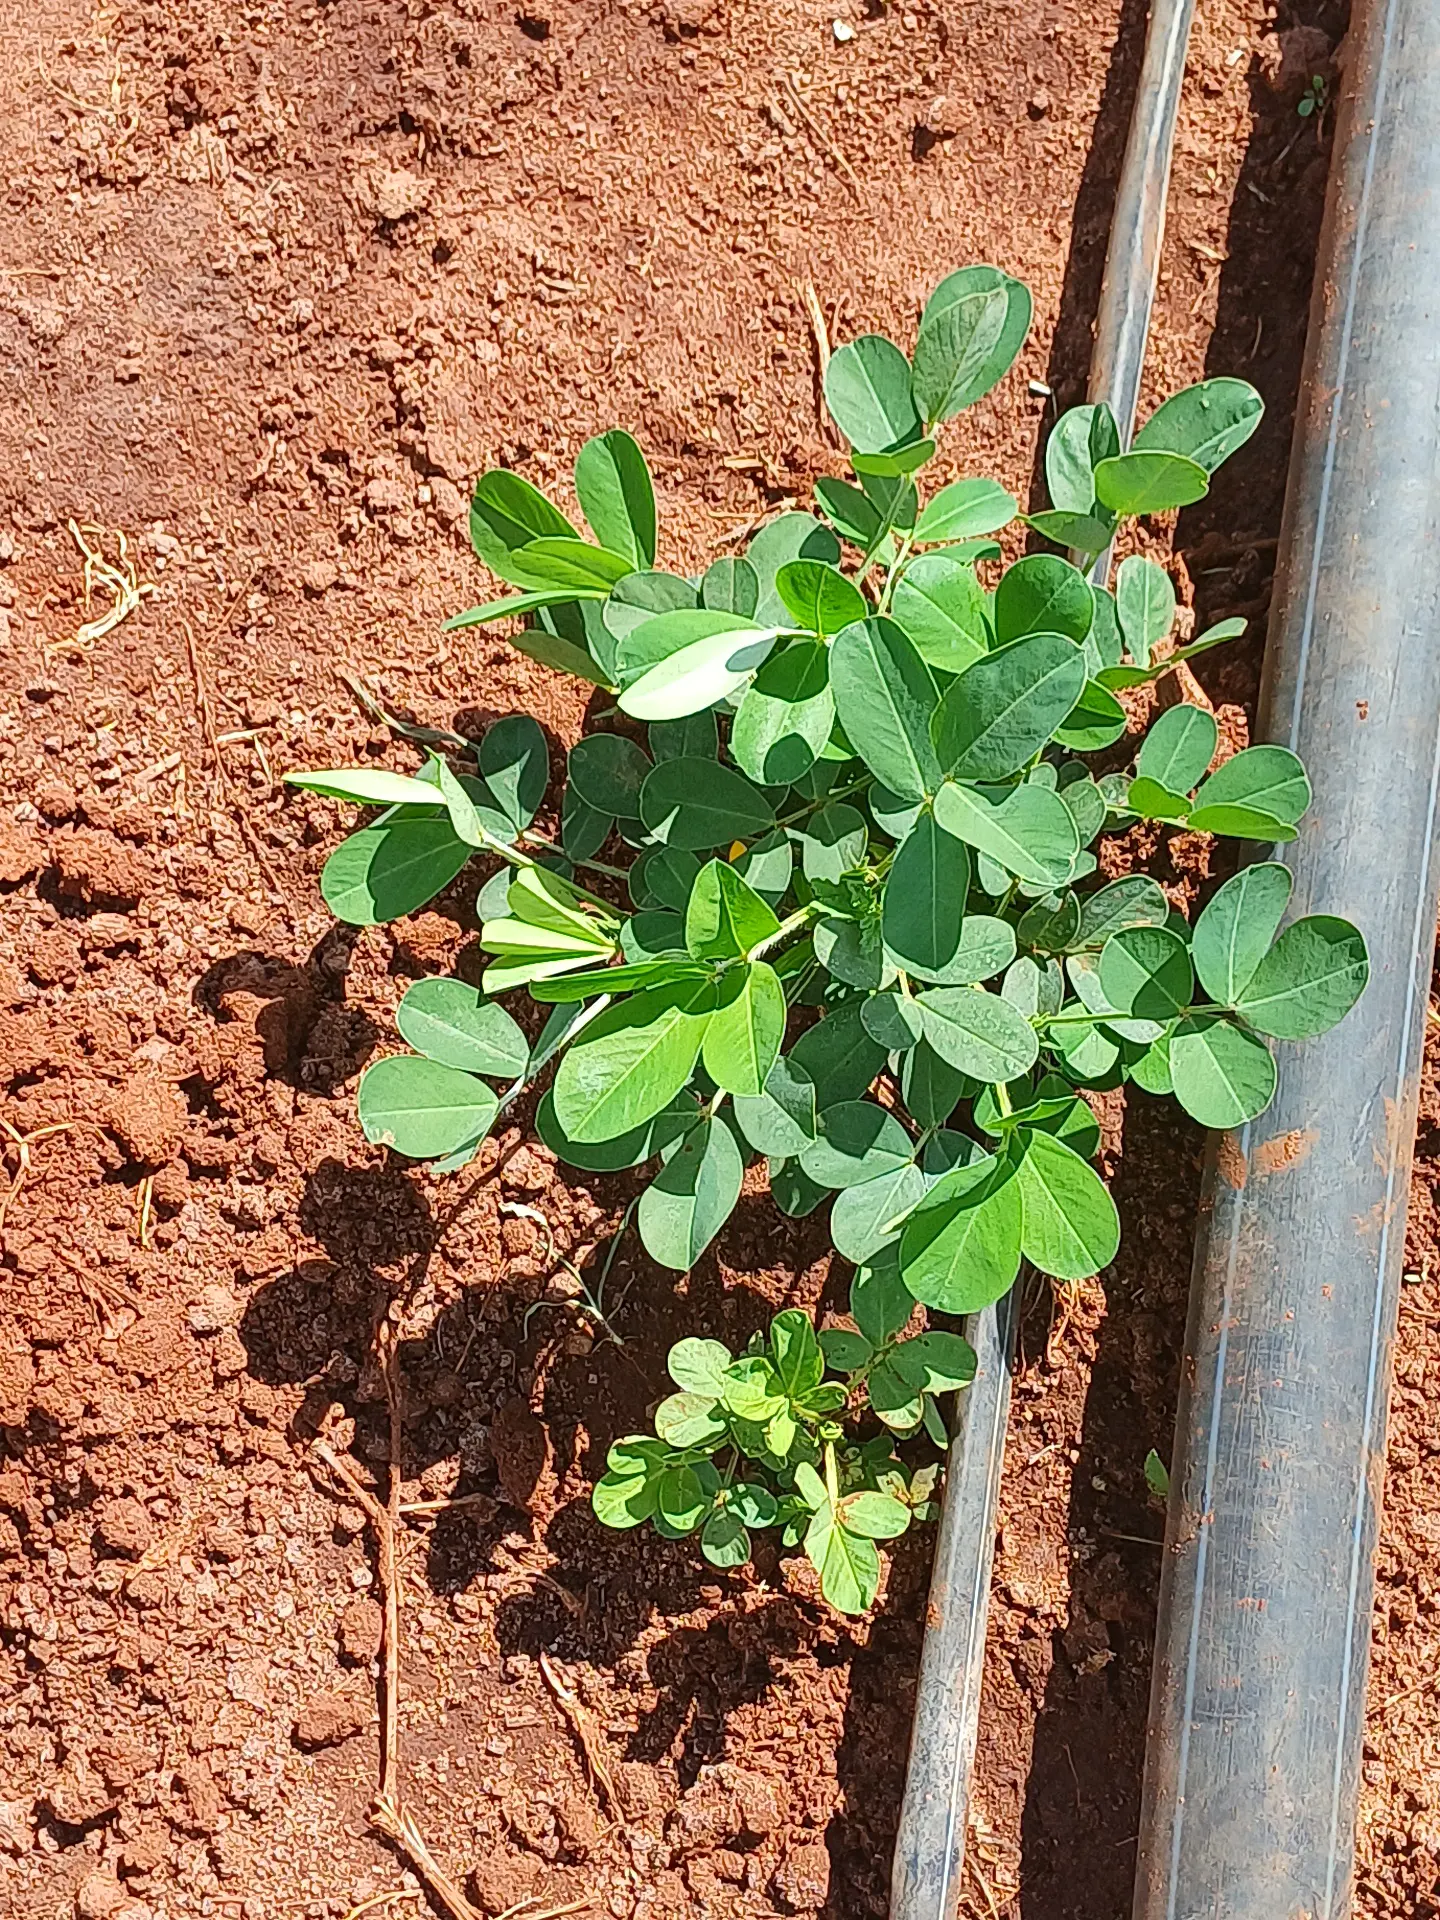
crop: groundnut
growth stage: vegetative
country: Kenya
